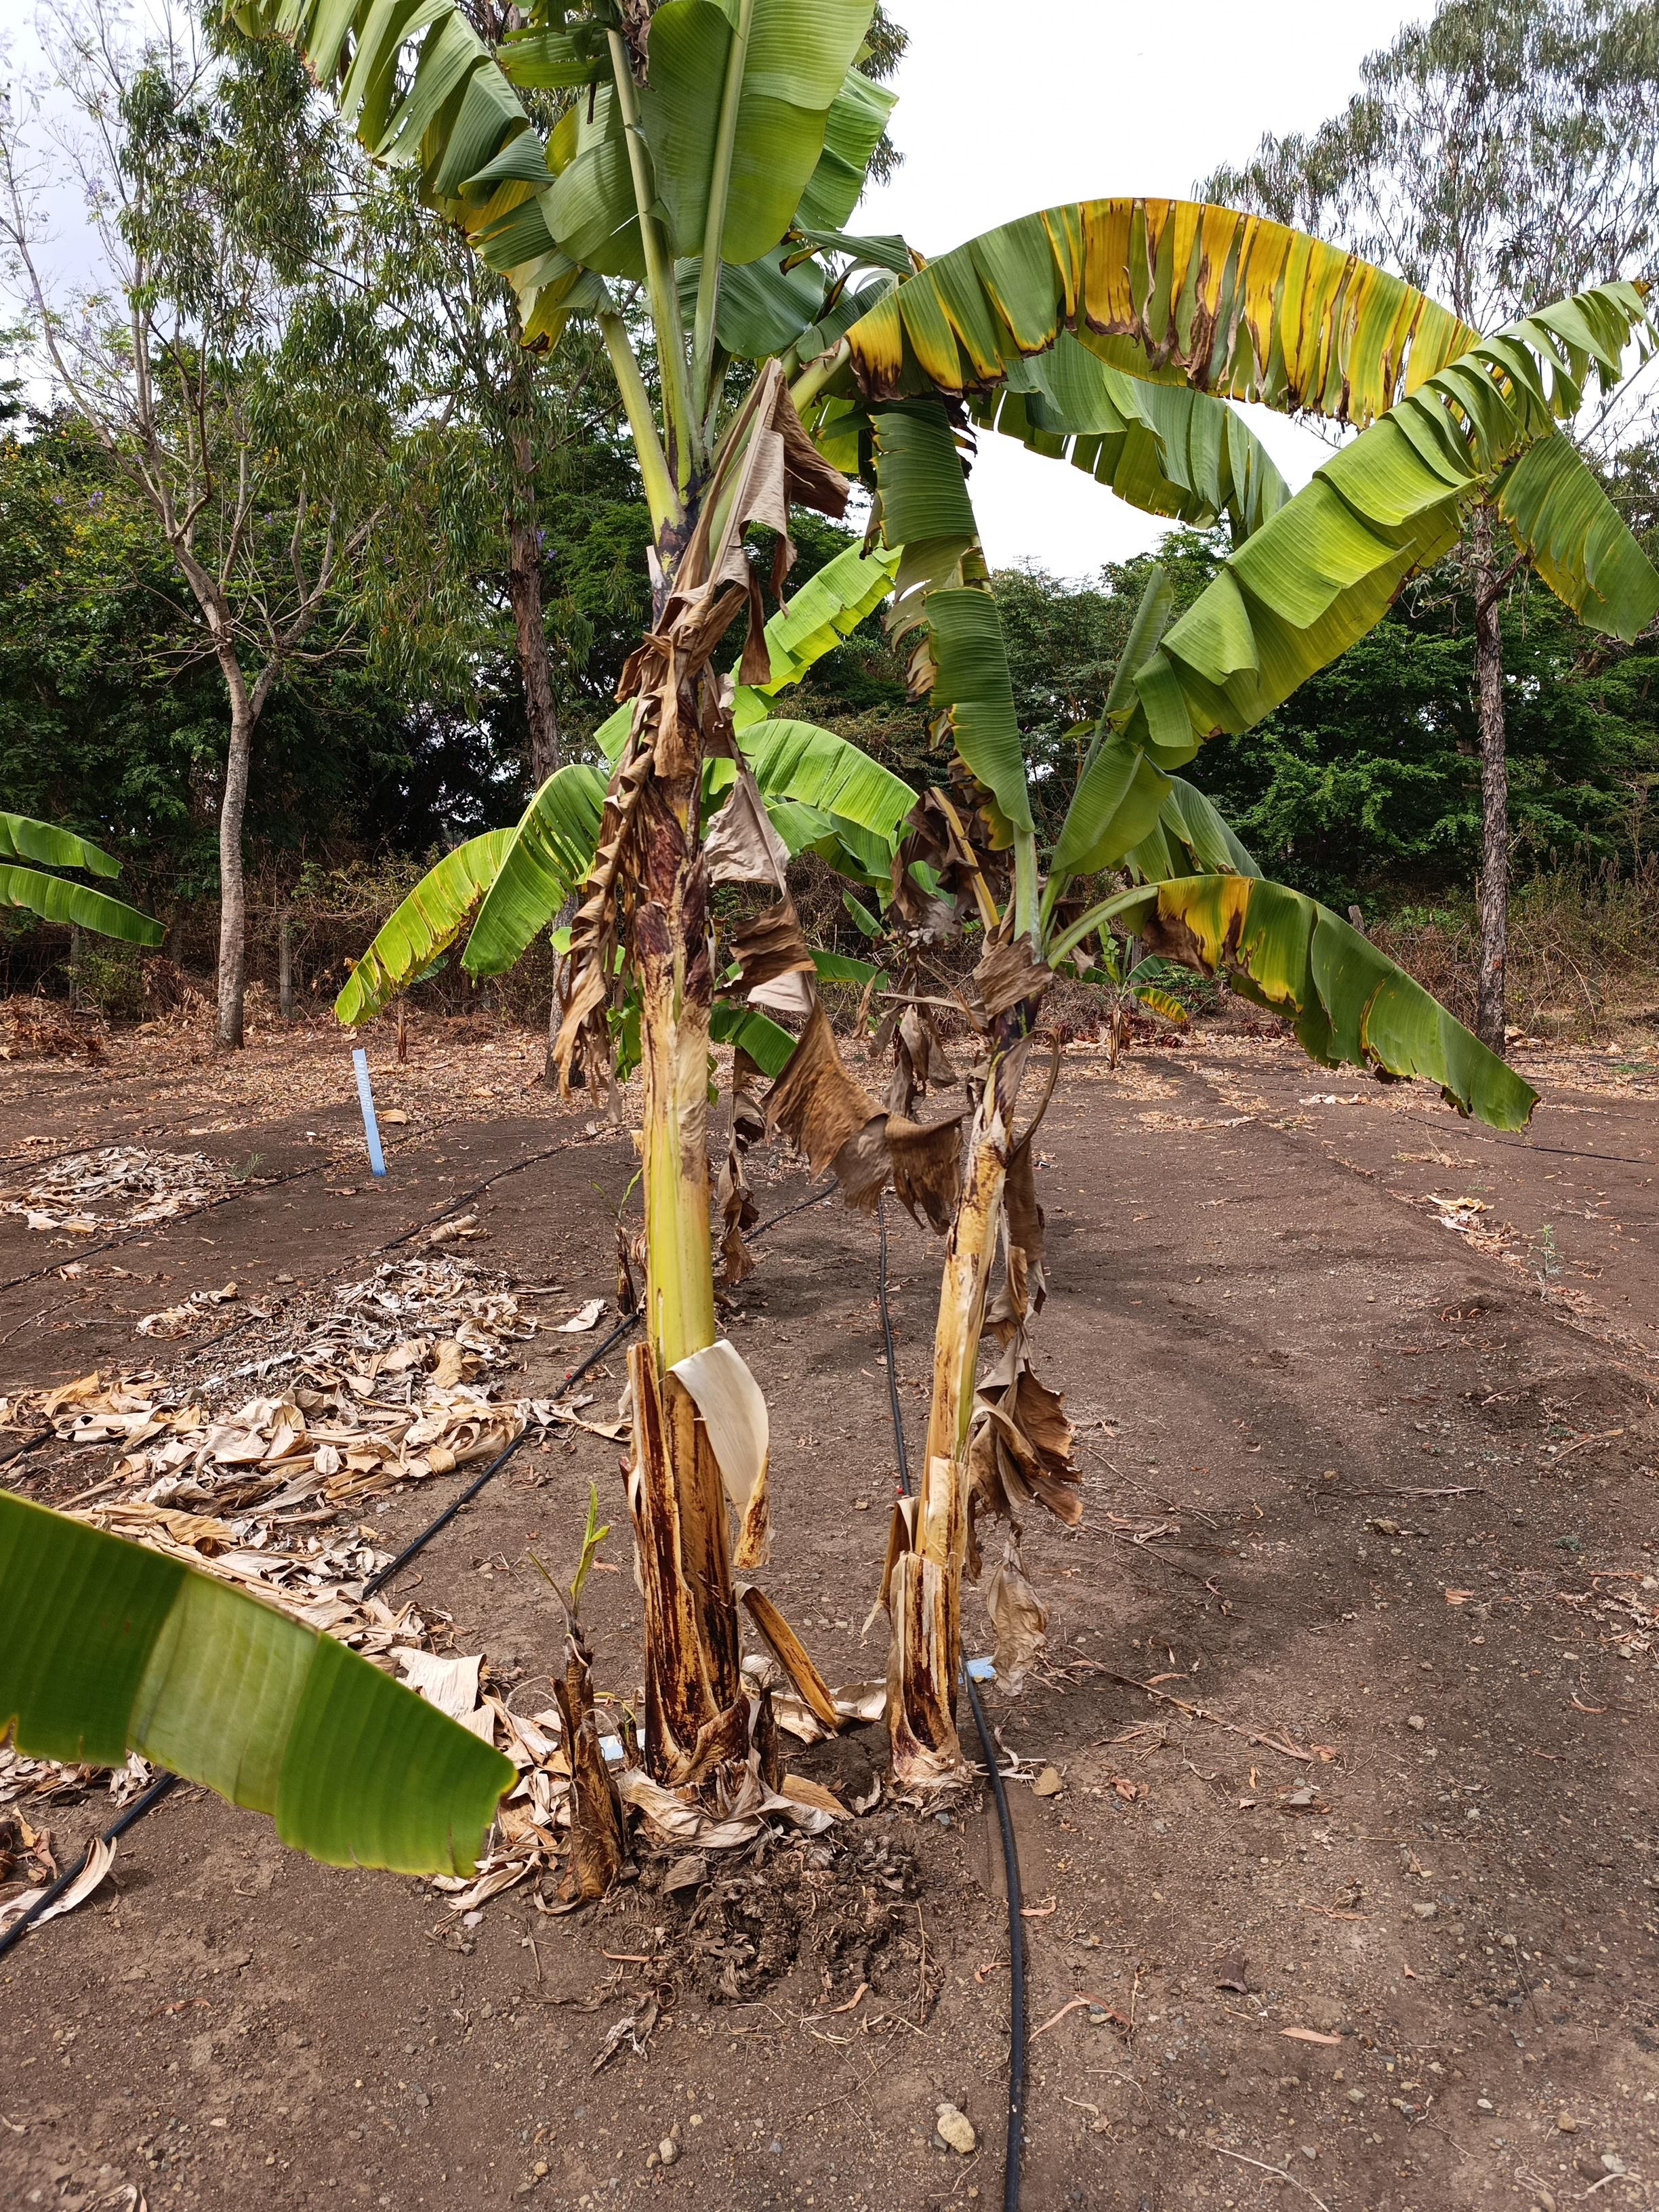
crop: banana
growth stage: vegetative
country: Tanzania
